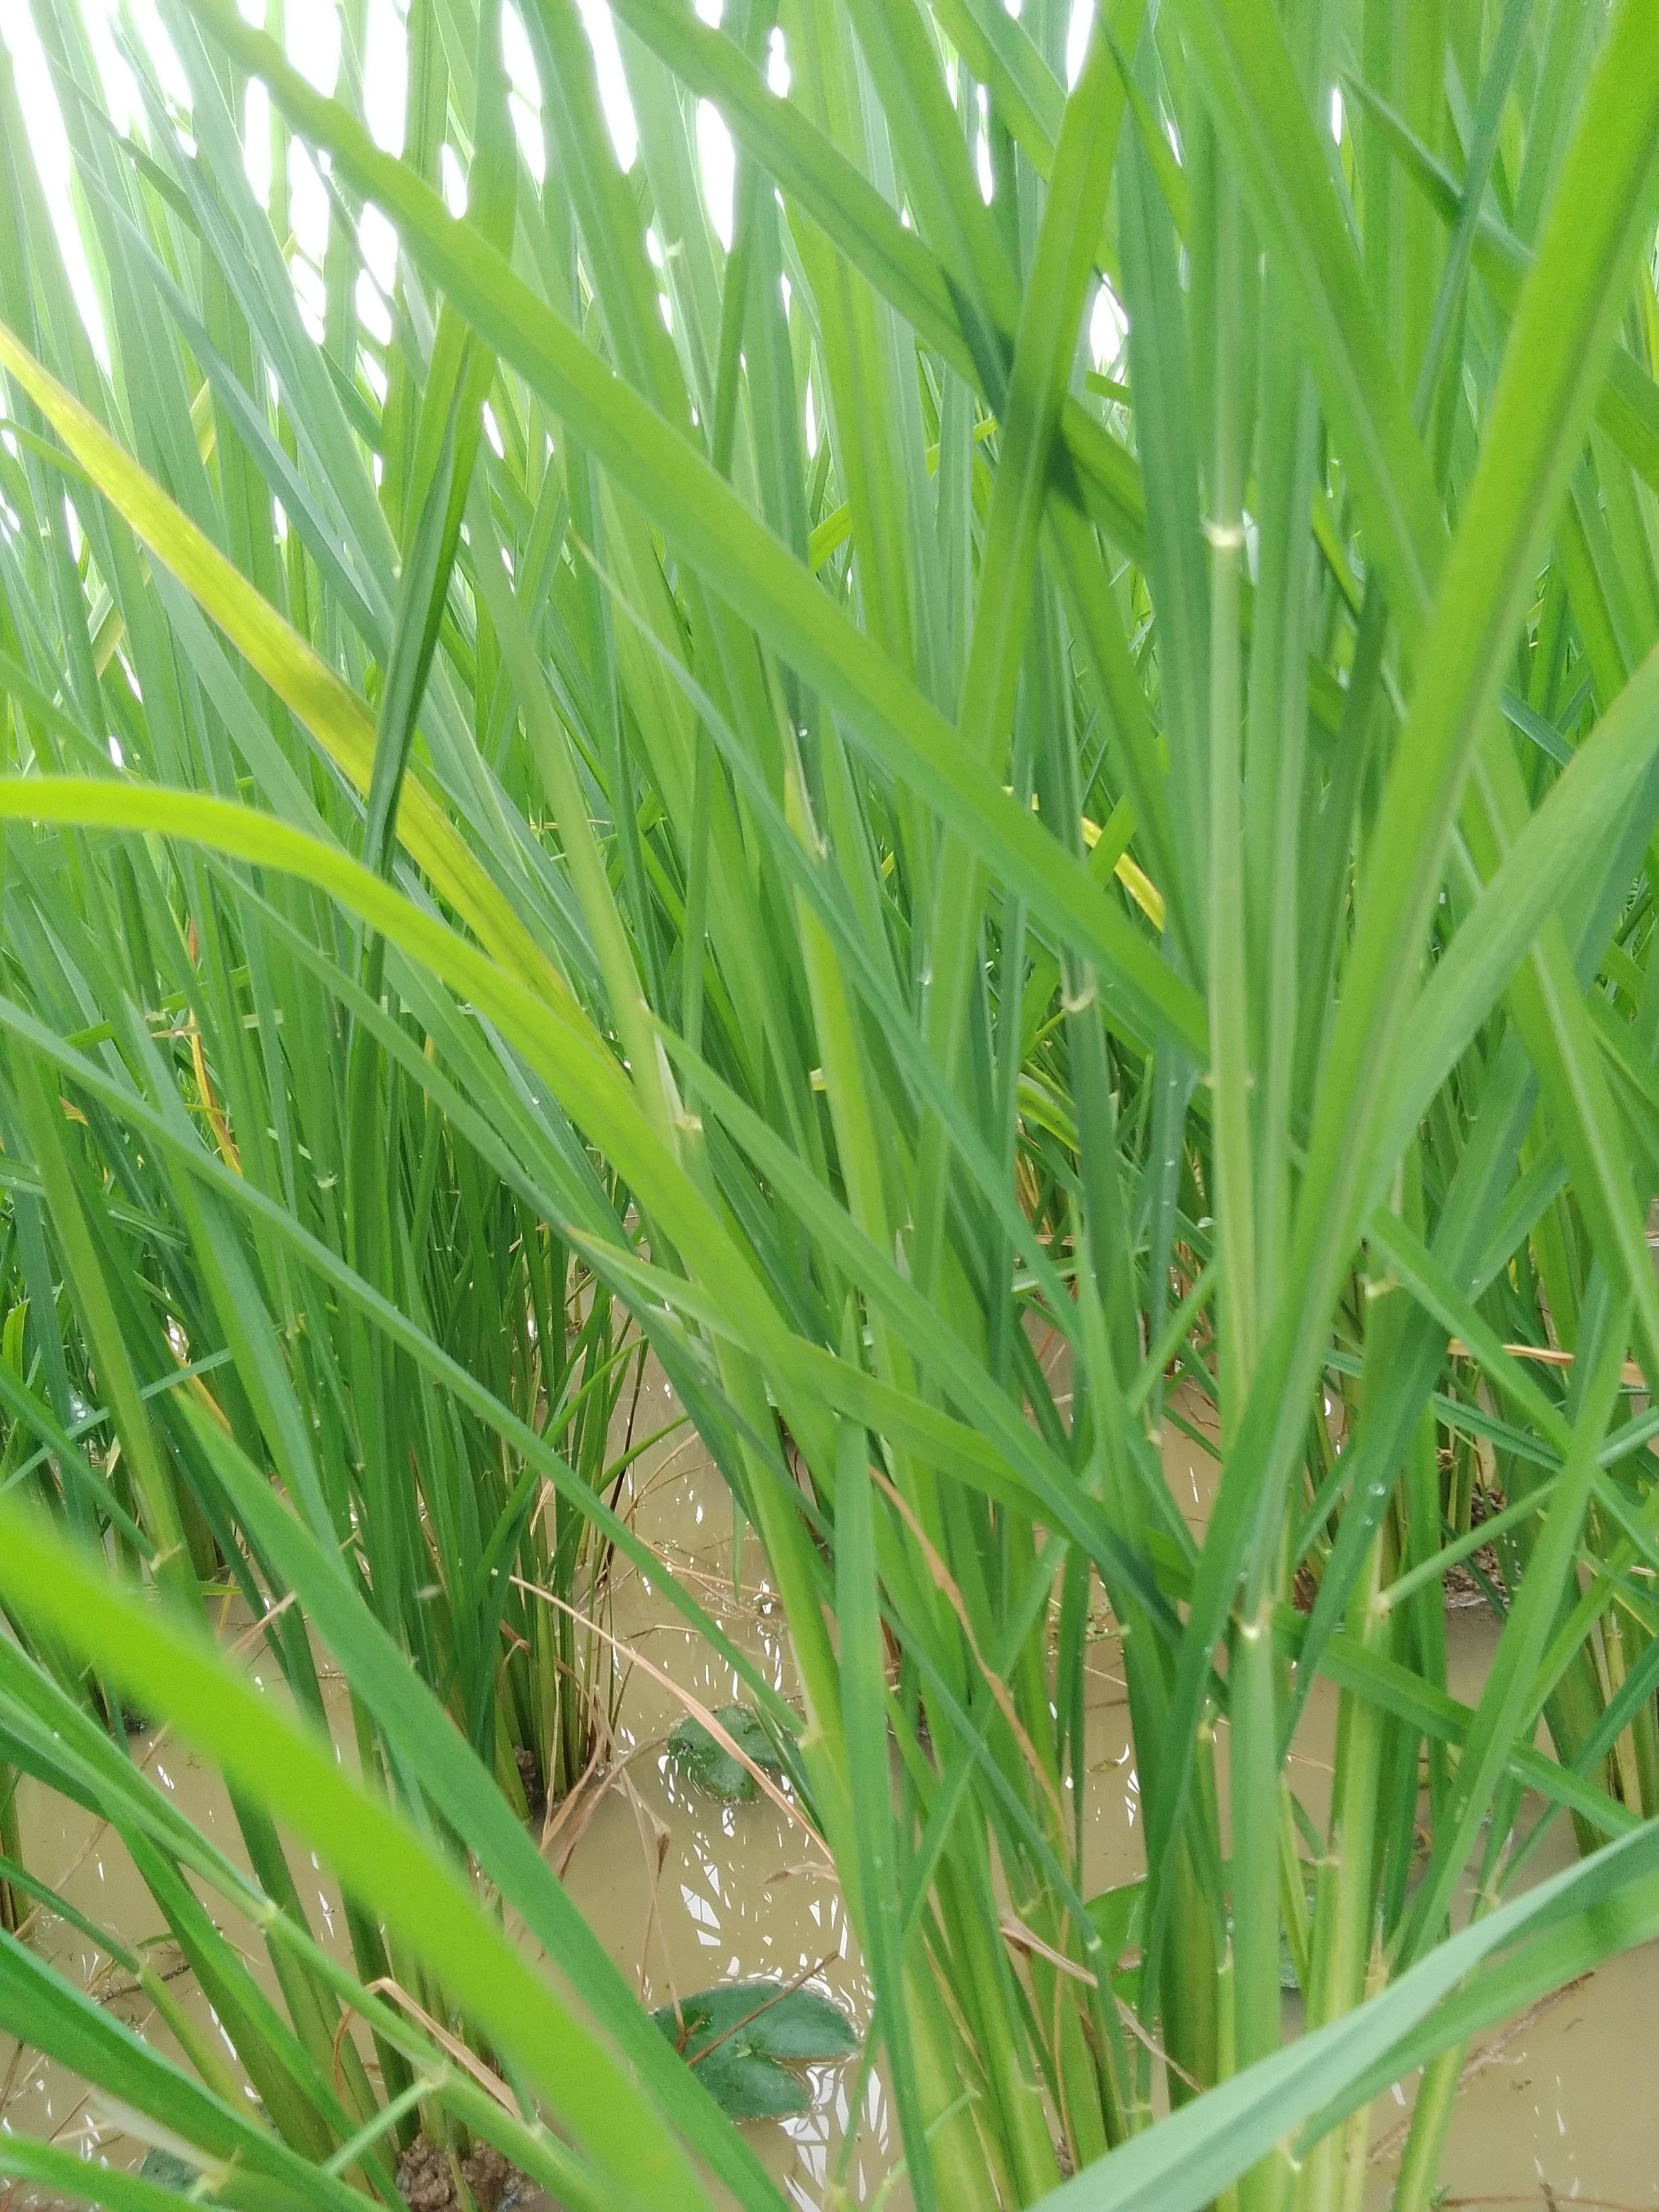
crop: rice
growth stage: heading tuber
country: Nigeria
